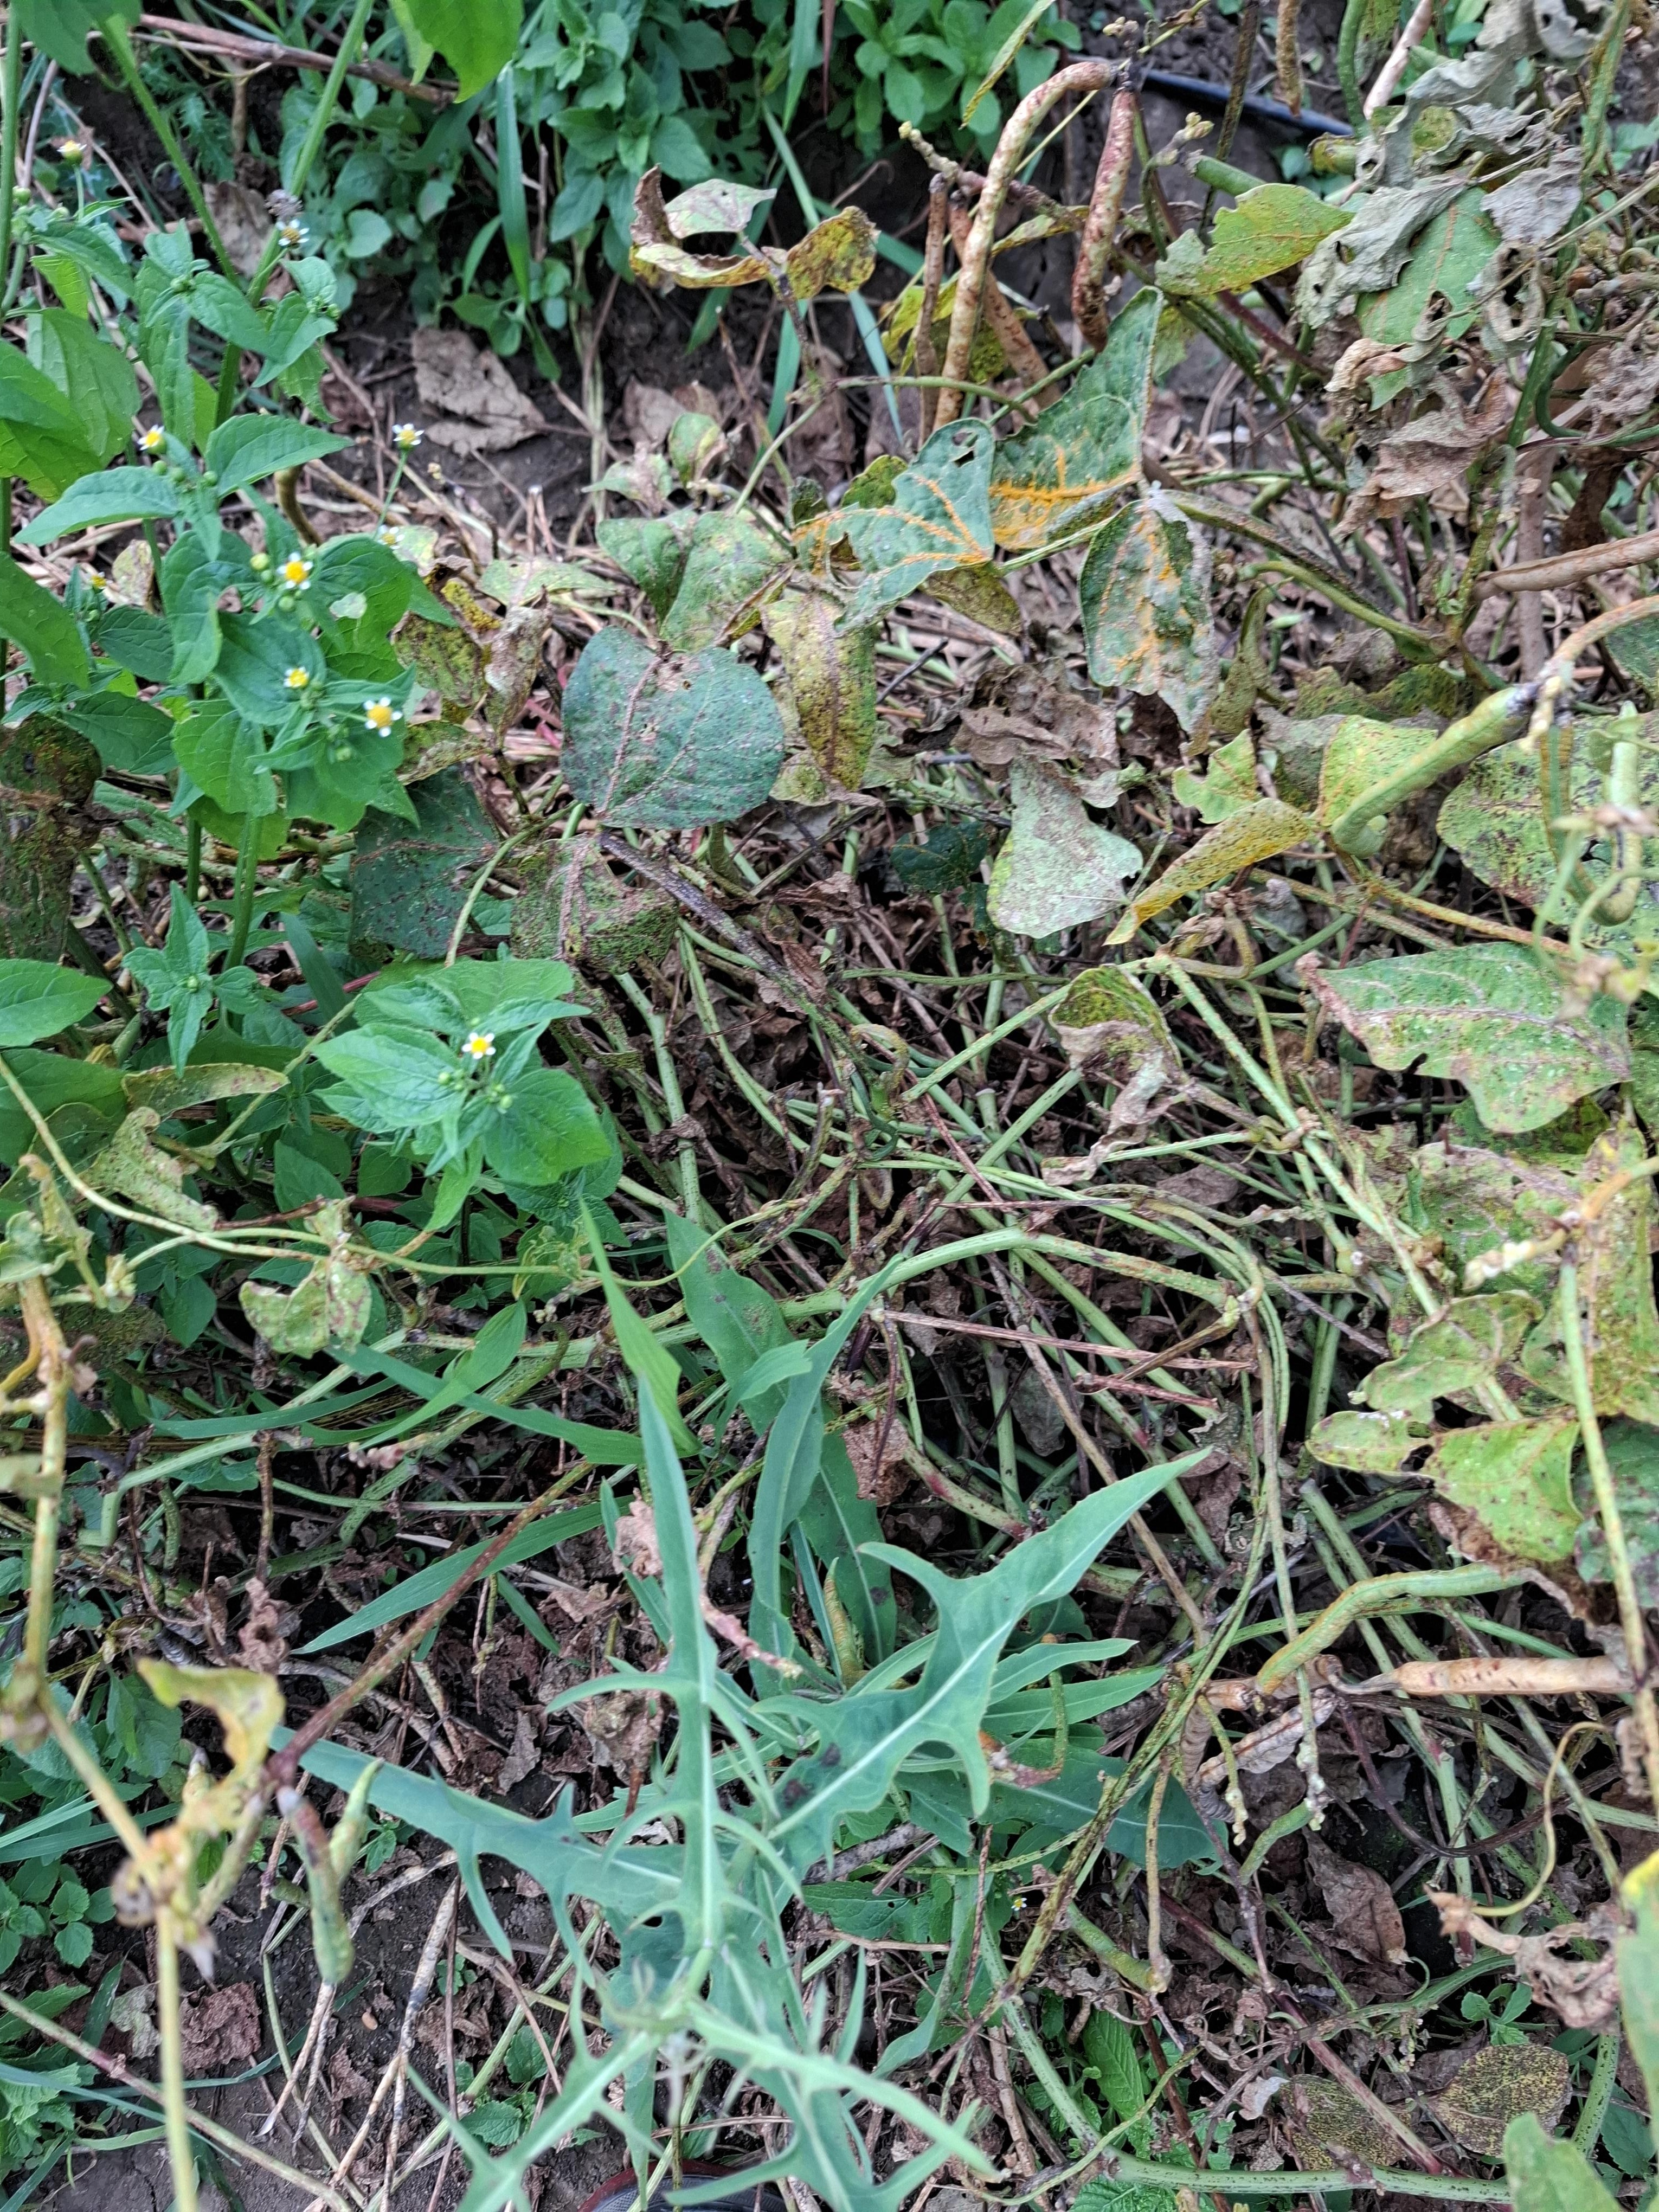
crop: cowpea
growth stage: development pod
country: Tanzania
